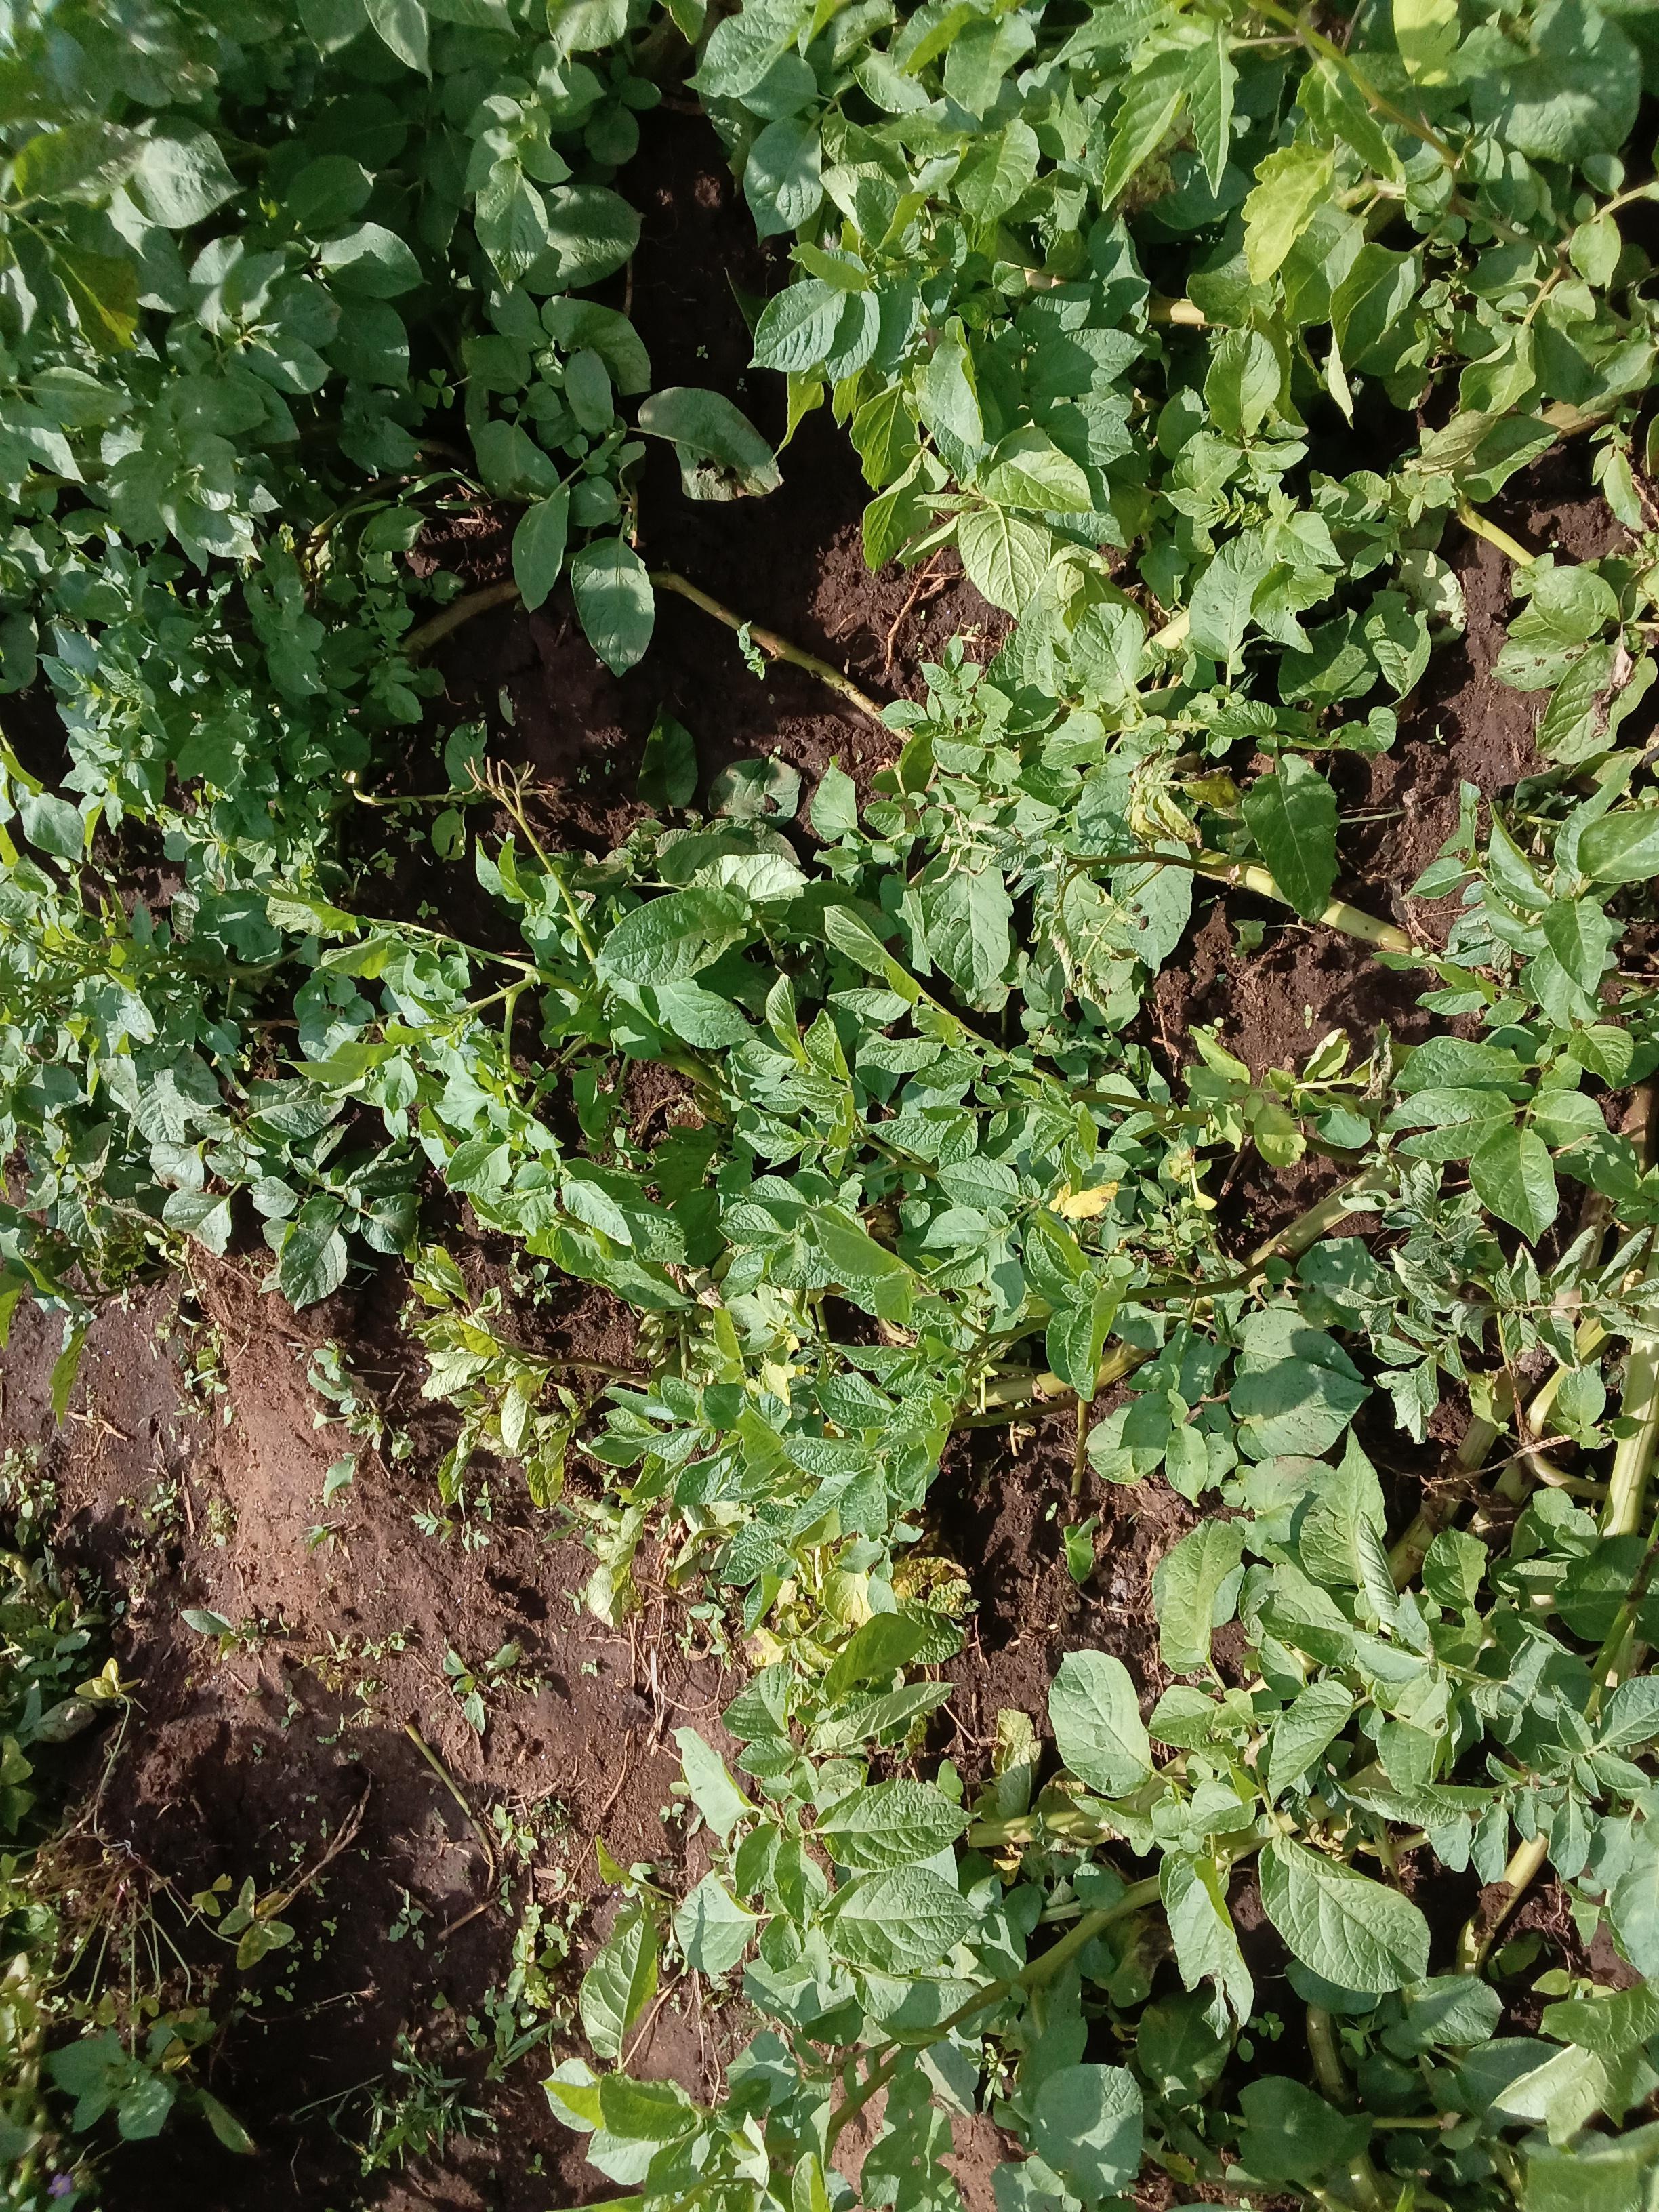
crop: potato
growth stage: flowering
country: Kenya
